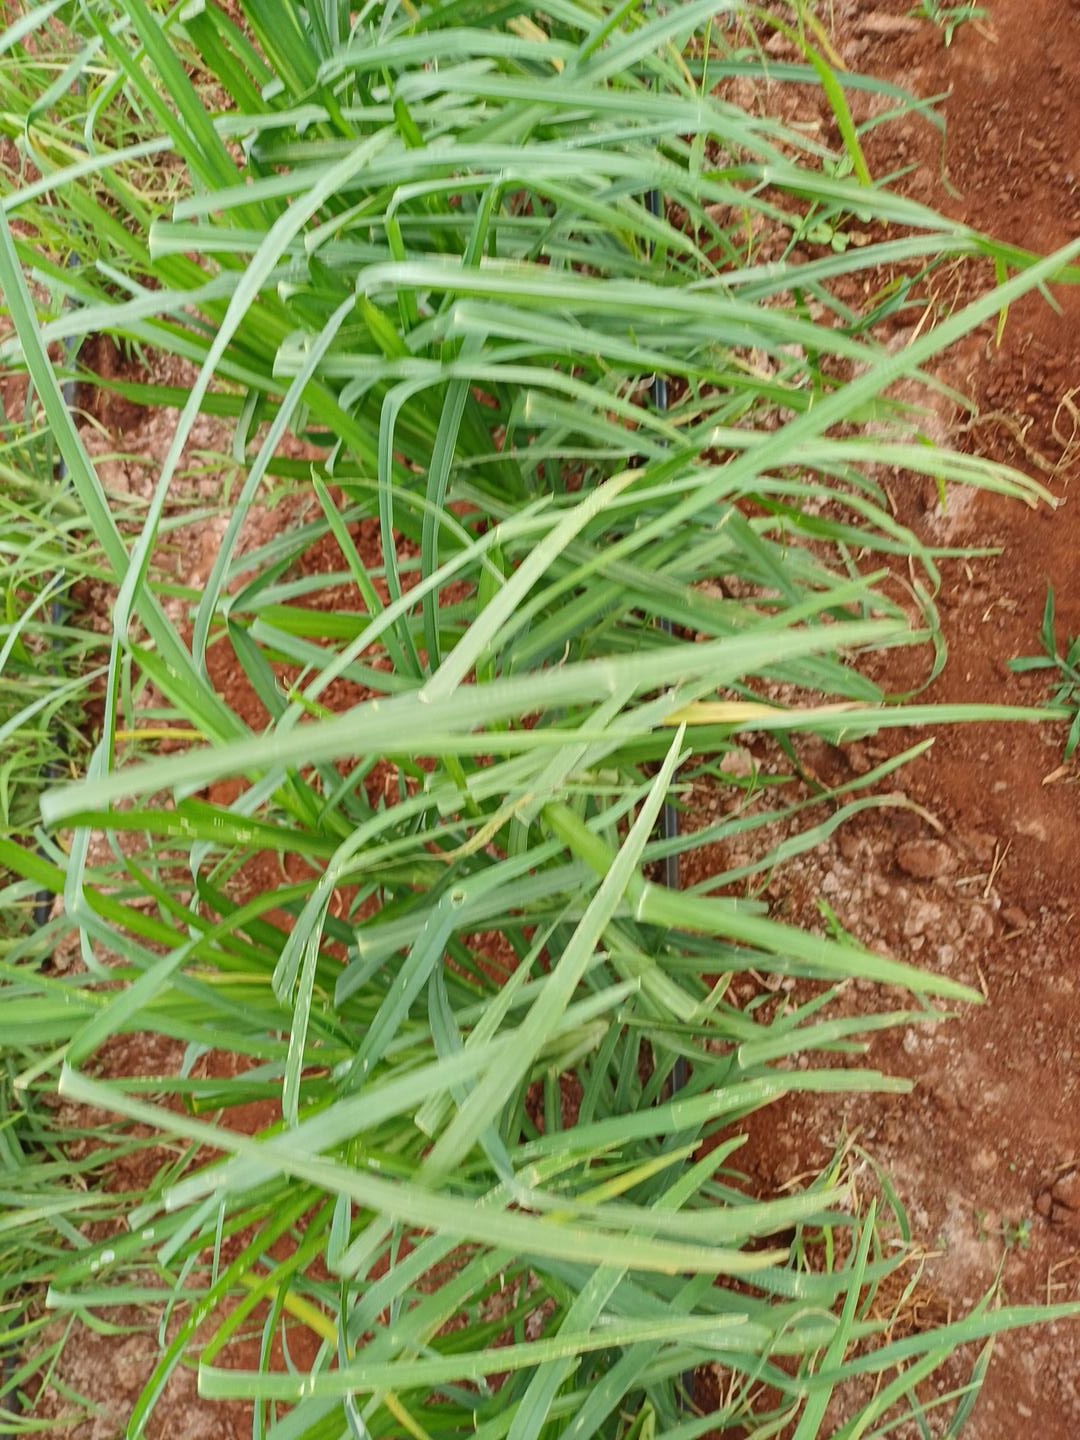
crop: finger millet
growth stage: vegetative
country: Kenya
